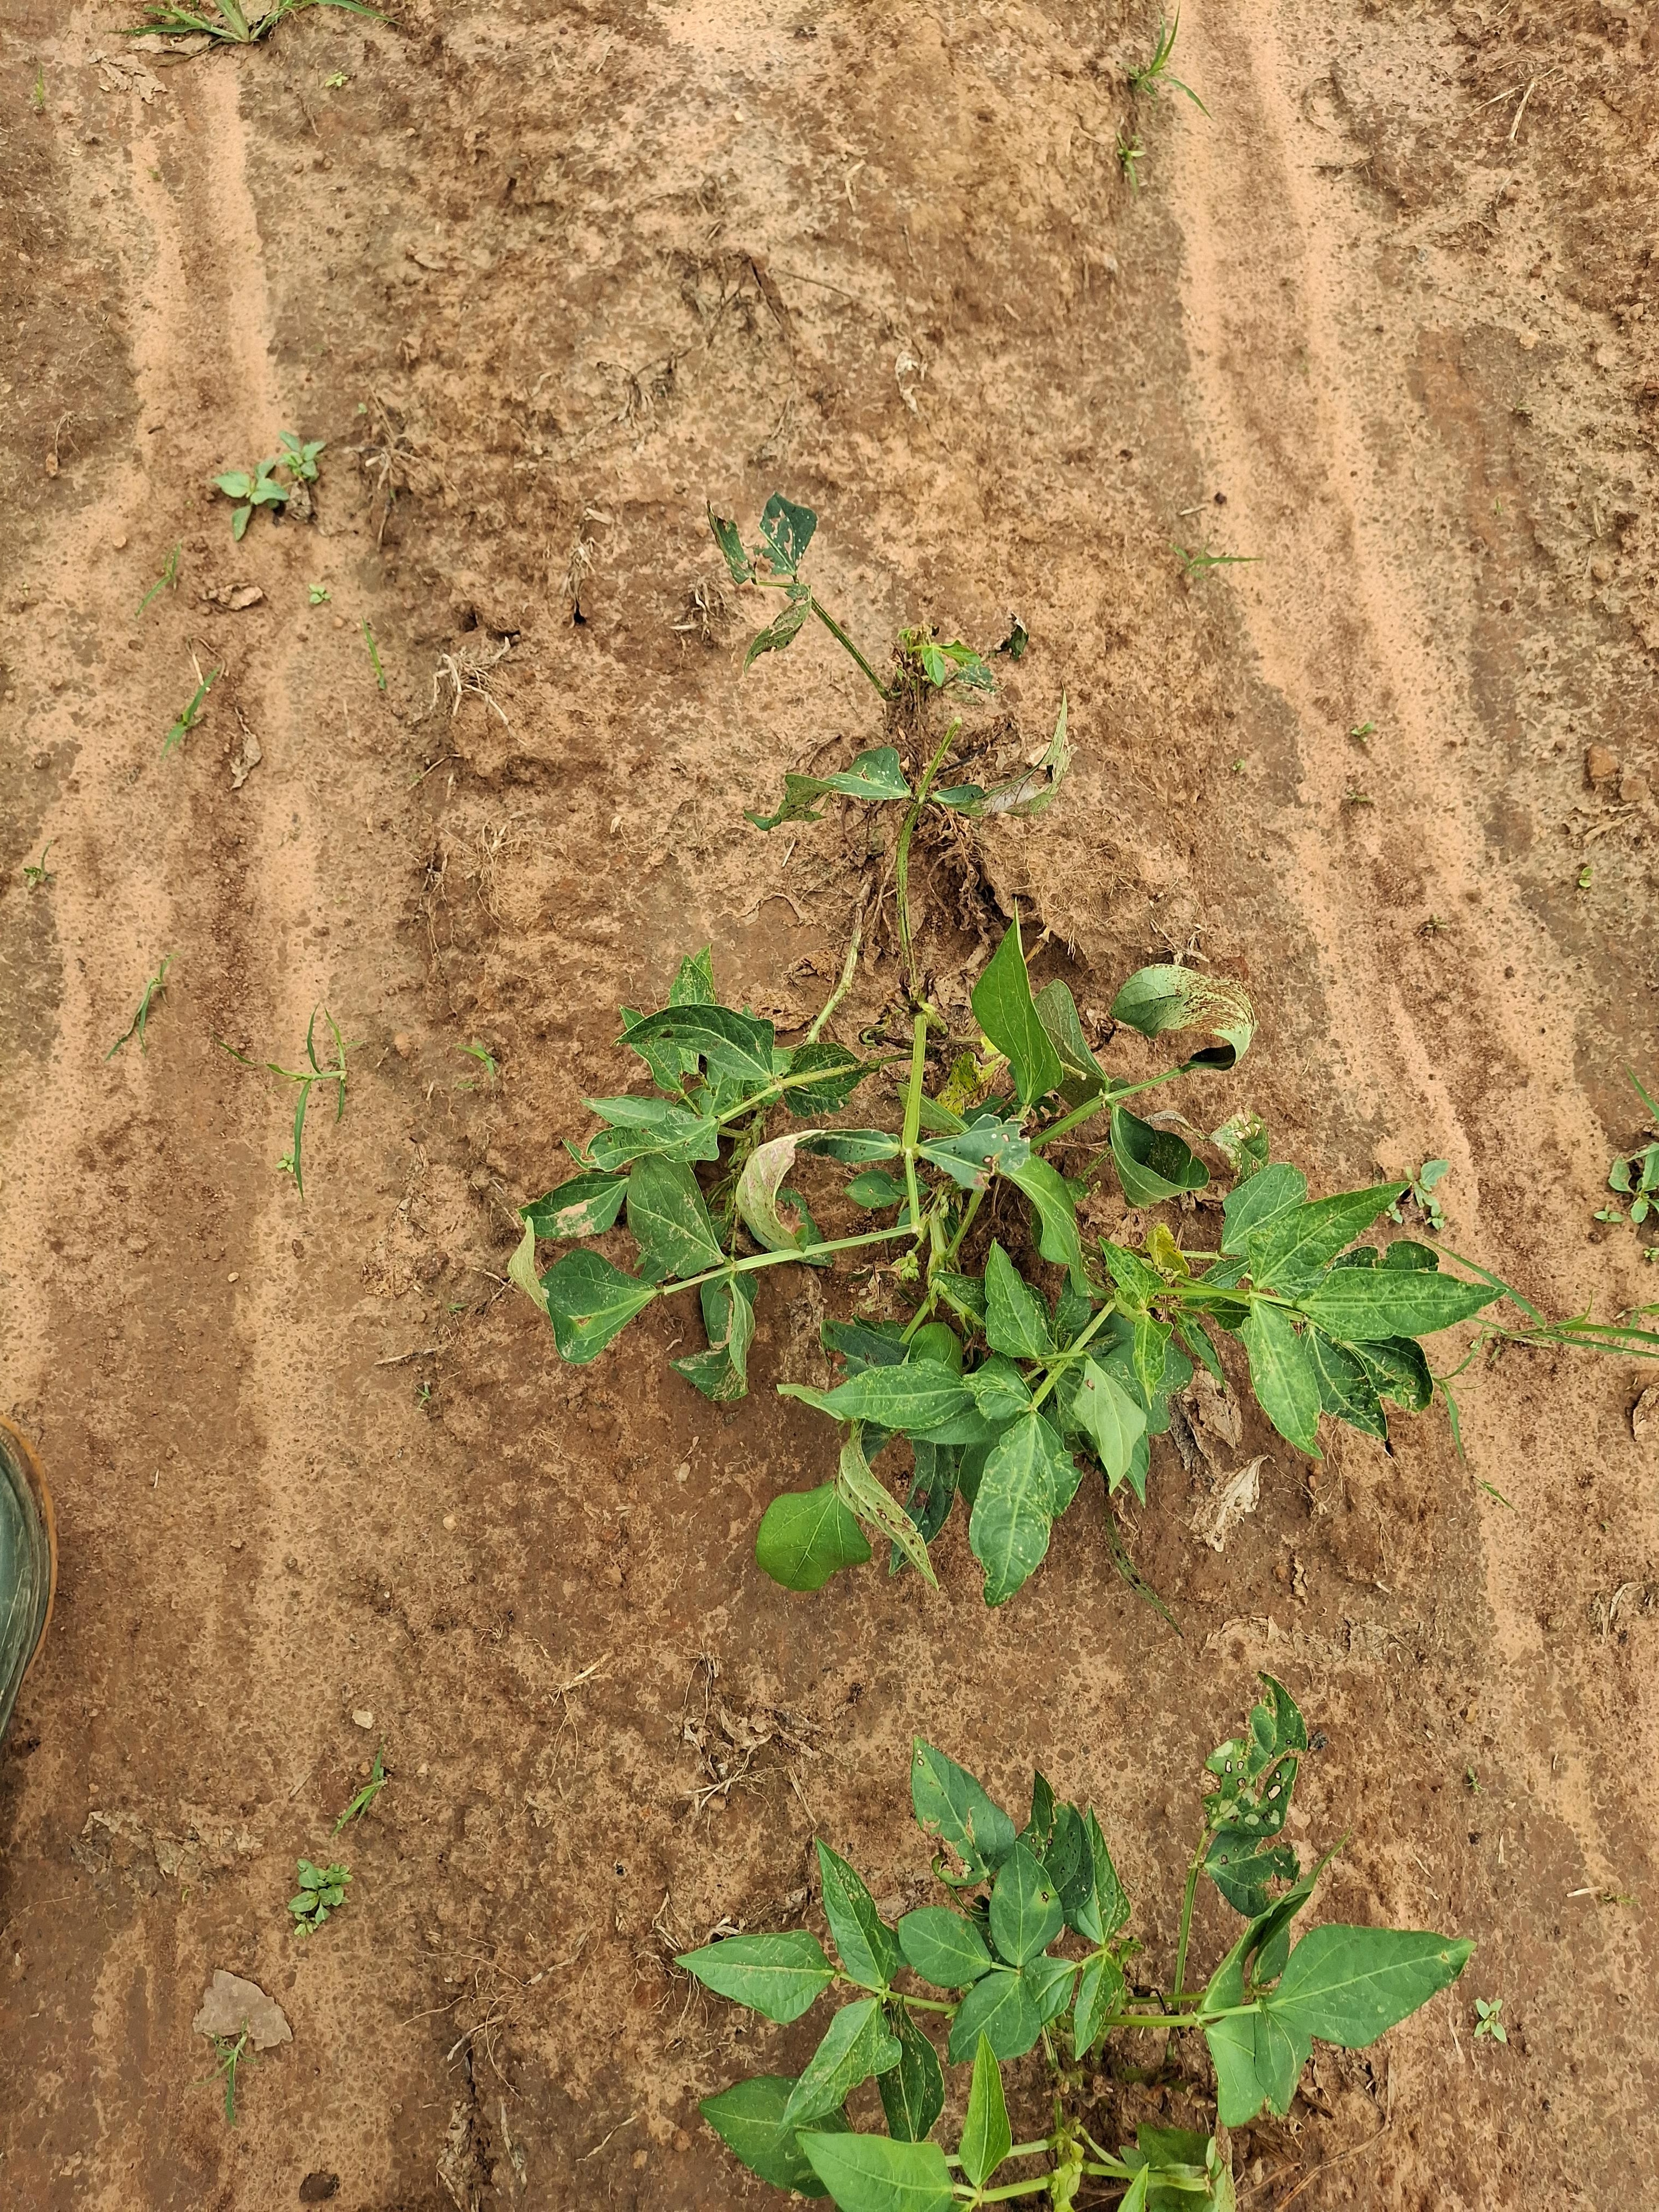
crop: cowpea
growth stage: flowering
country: Nigeria
